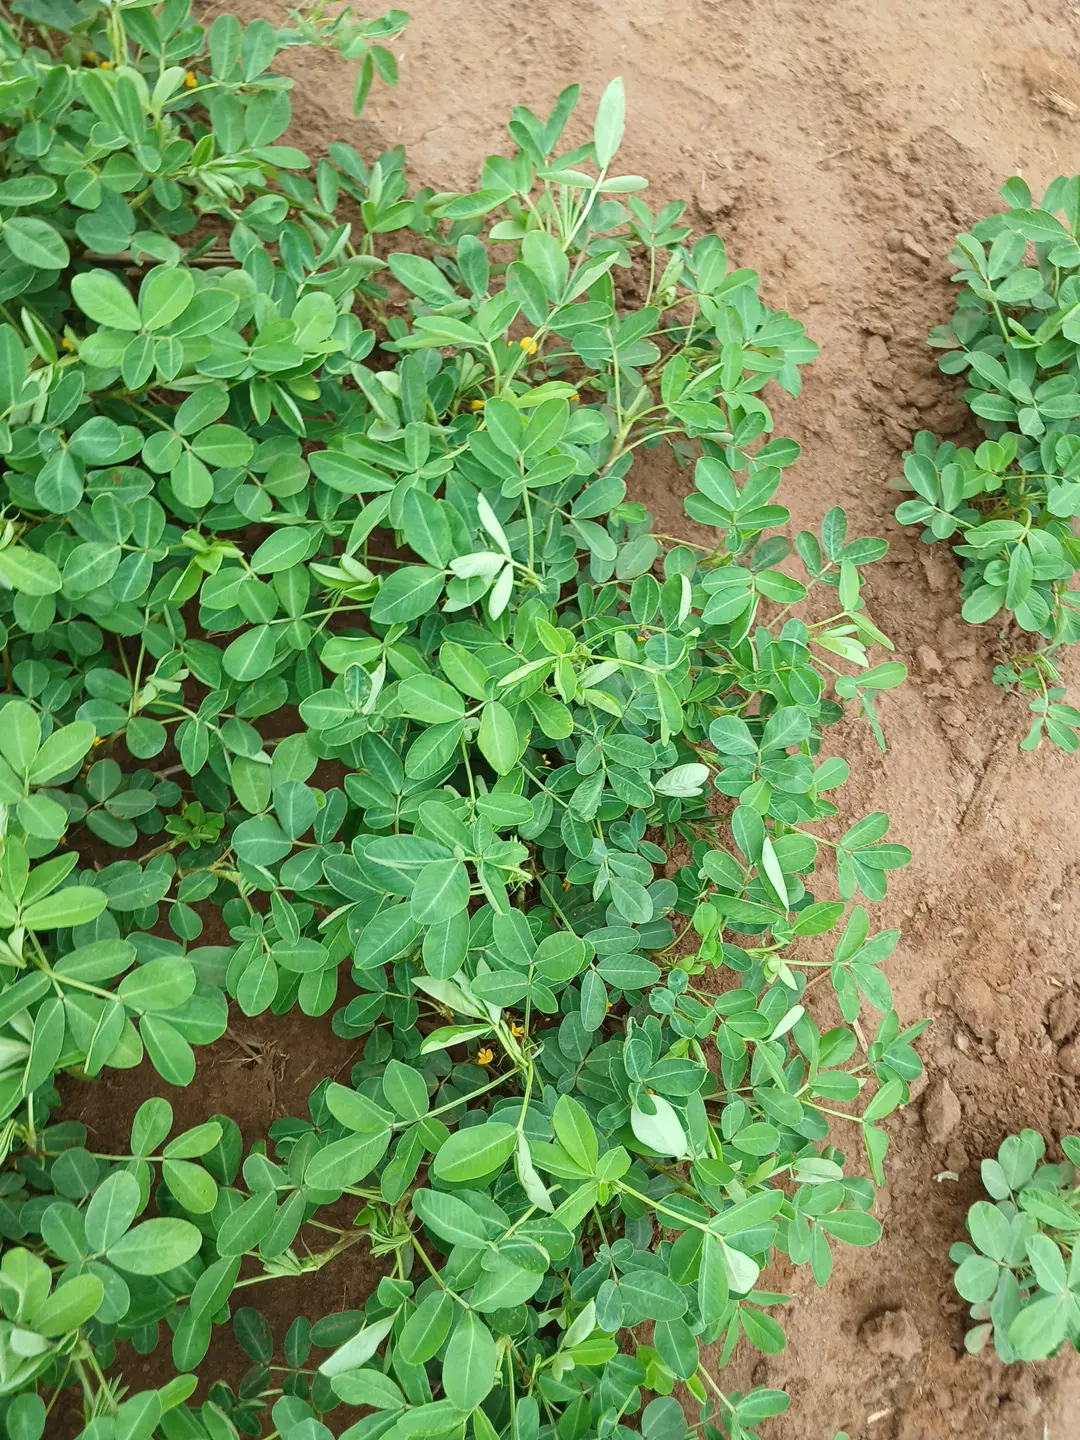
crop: groundnut
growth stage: flowering
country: Kenya
